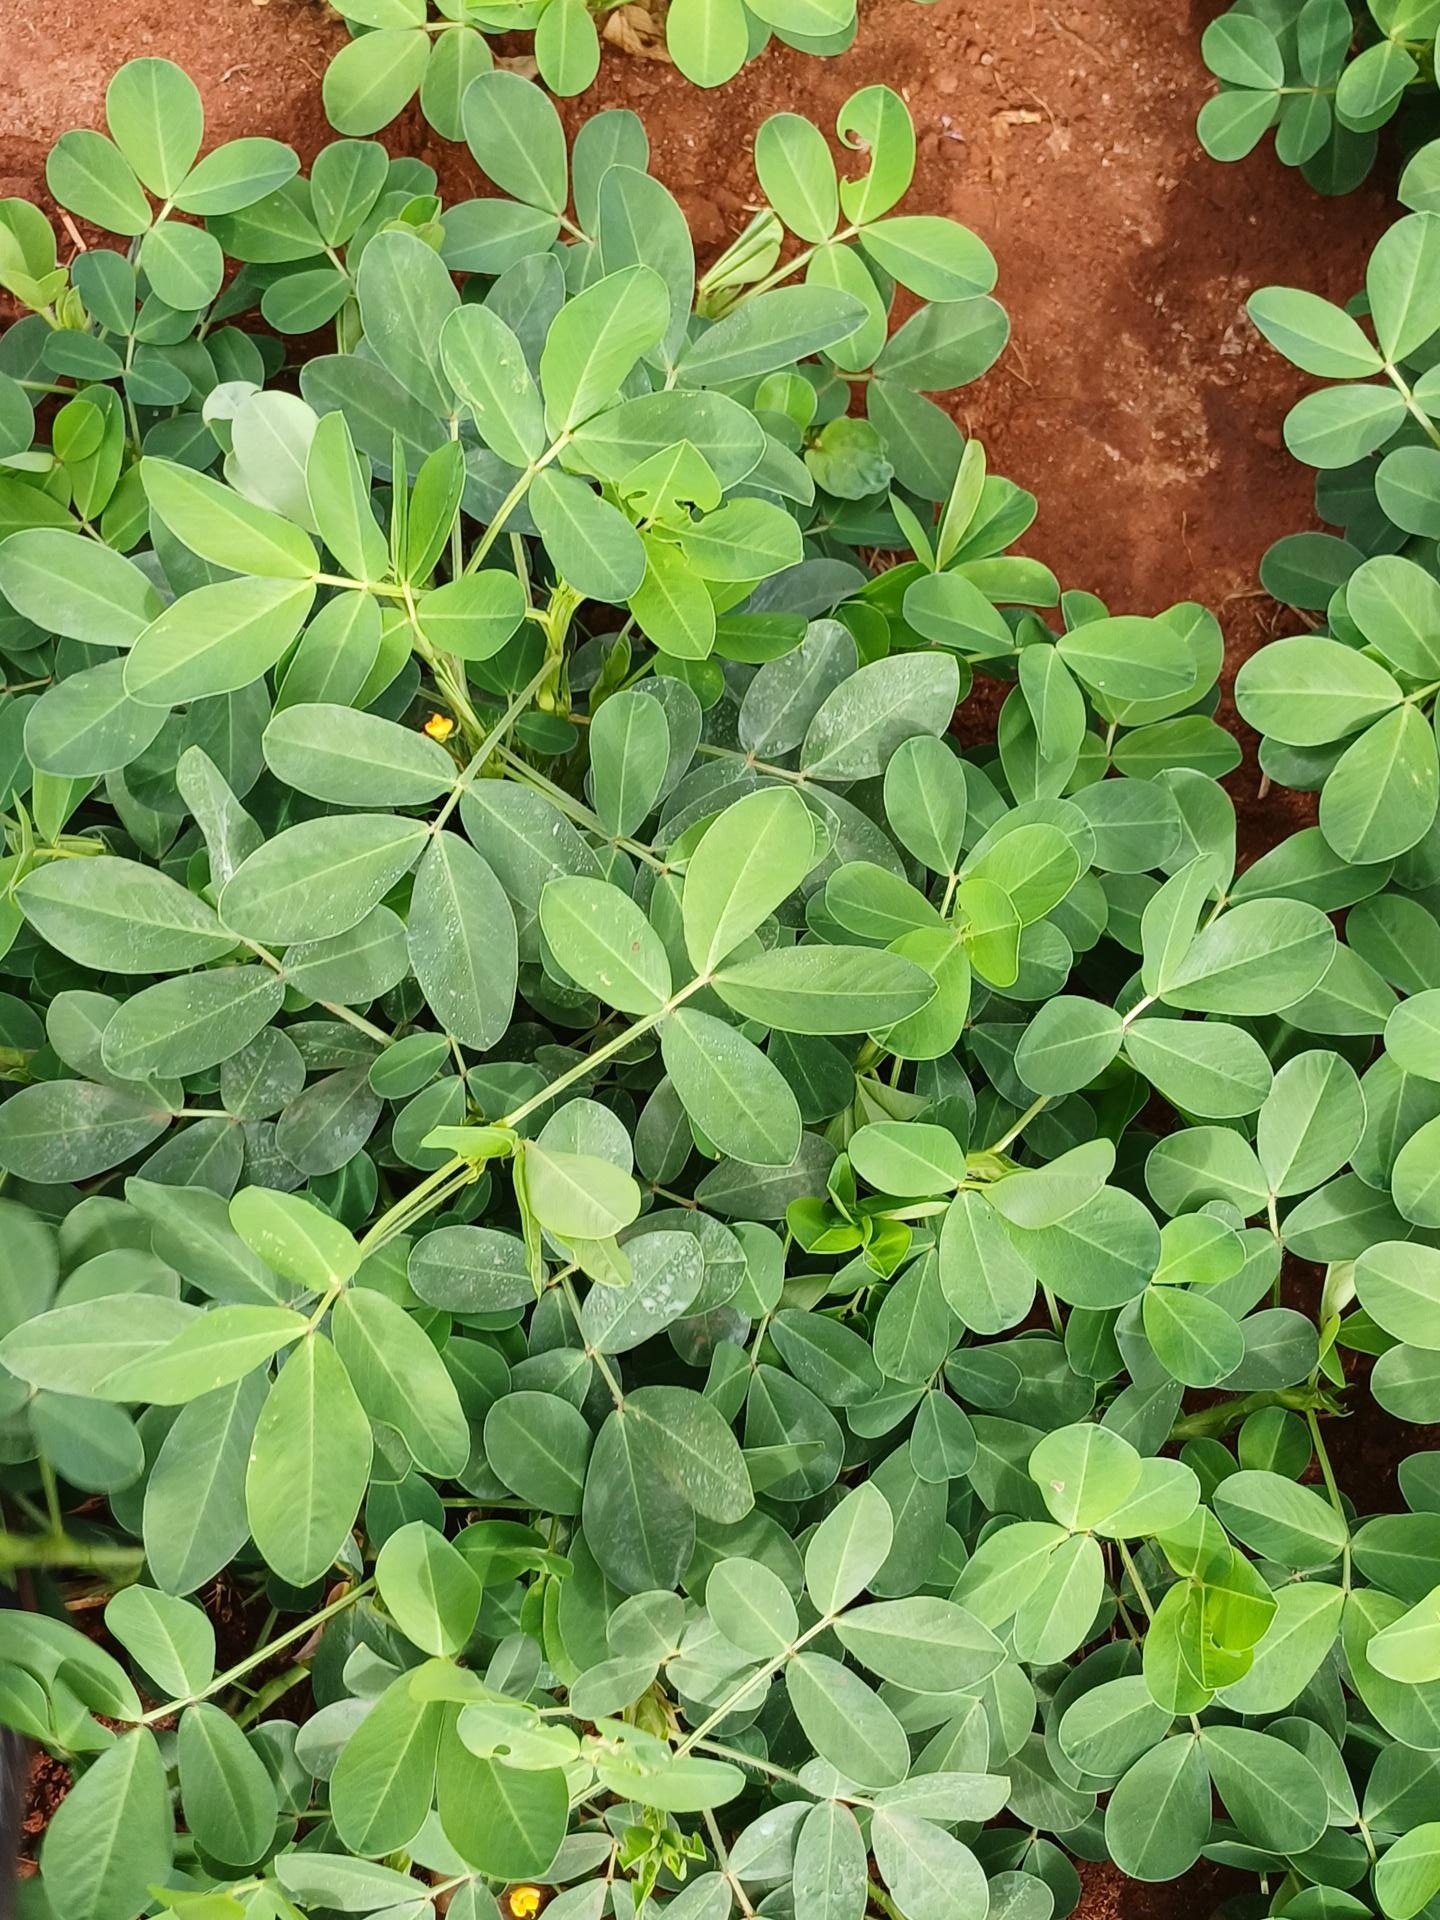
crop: groundnut
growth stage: flowering
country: Kenya
